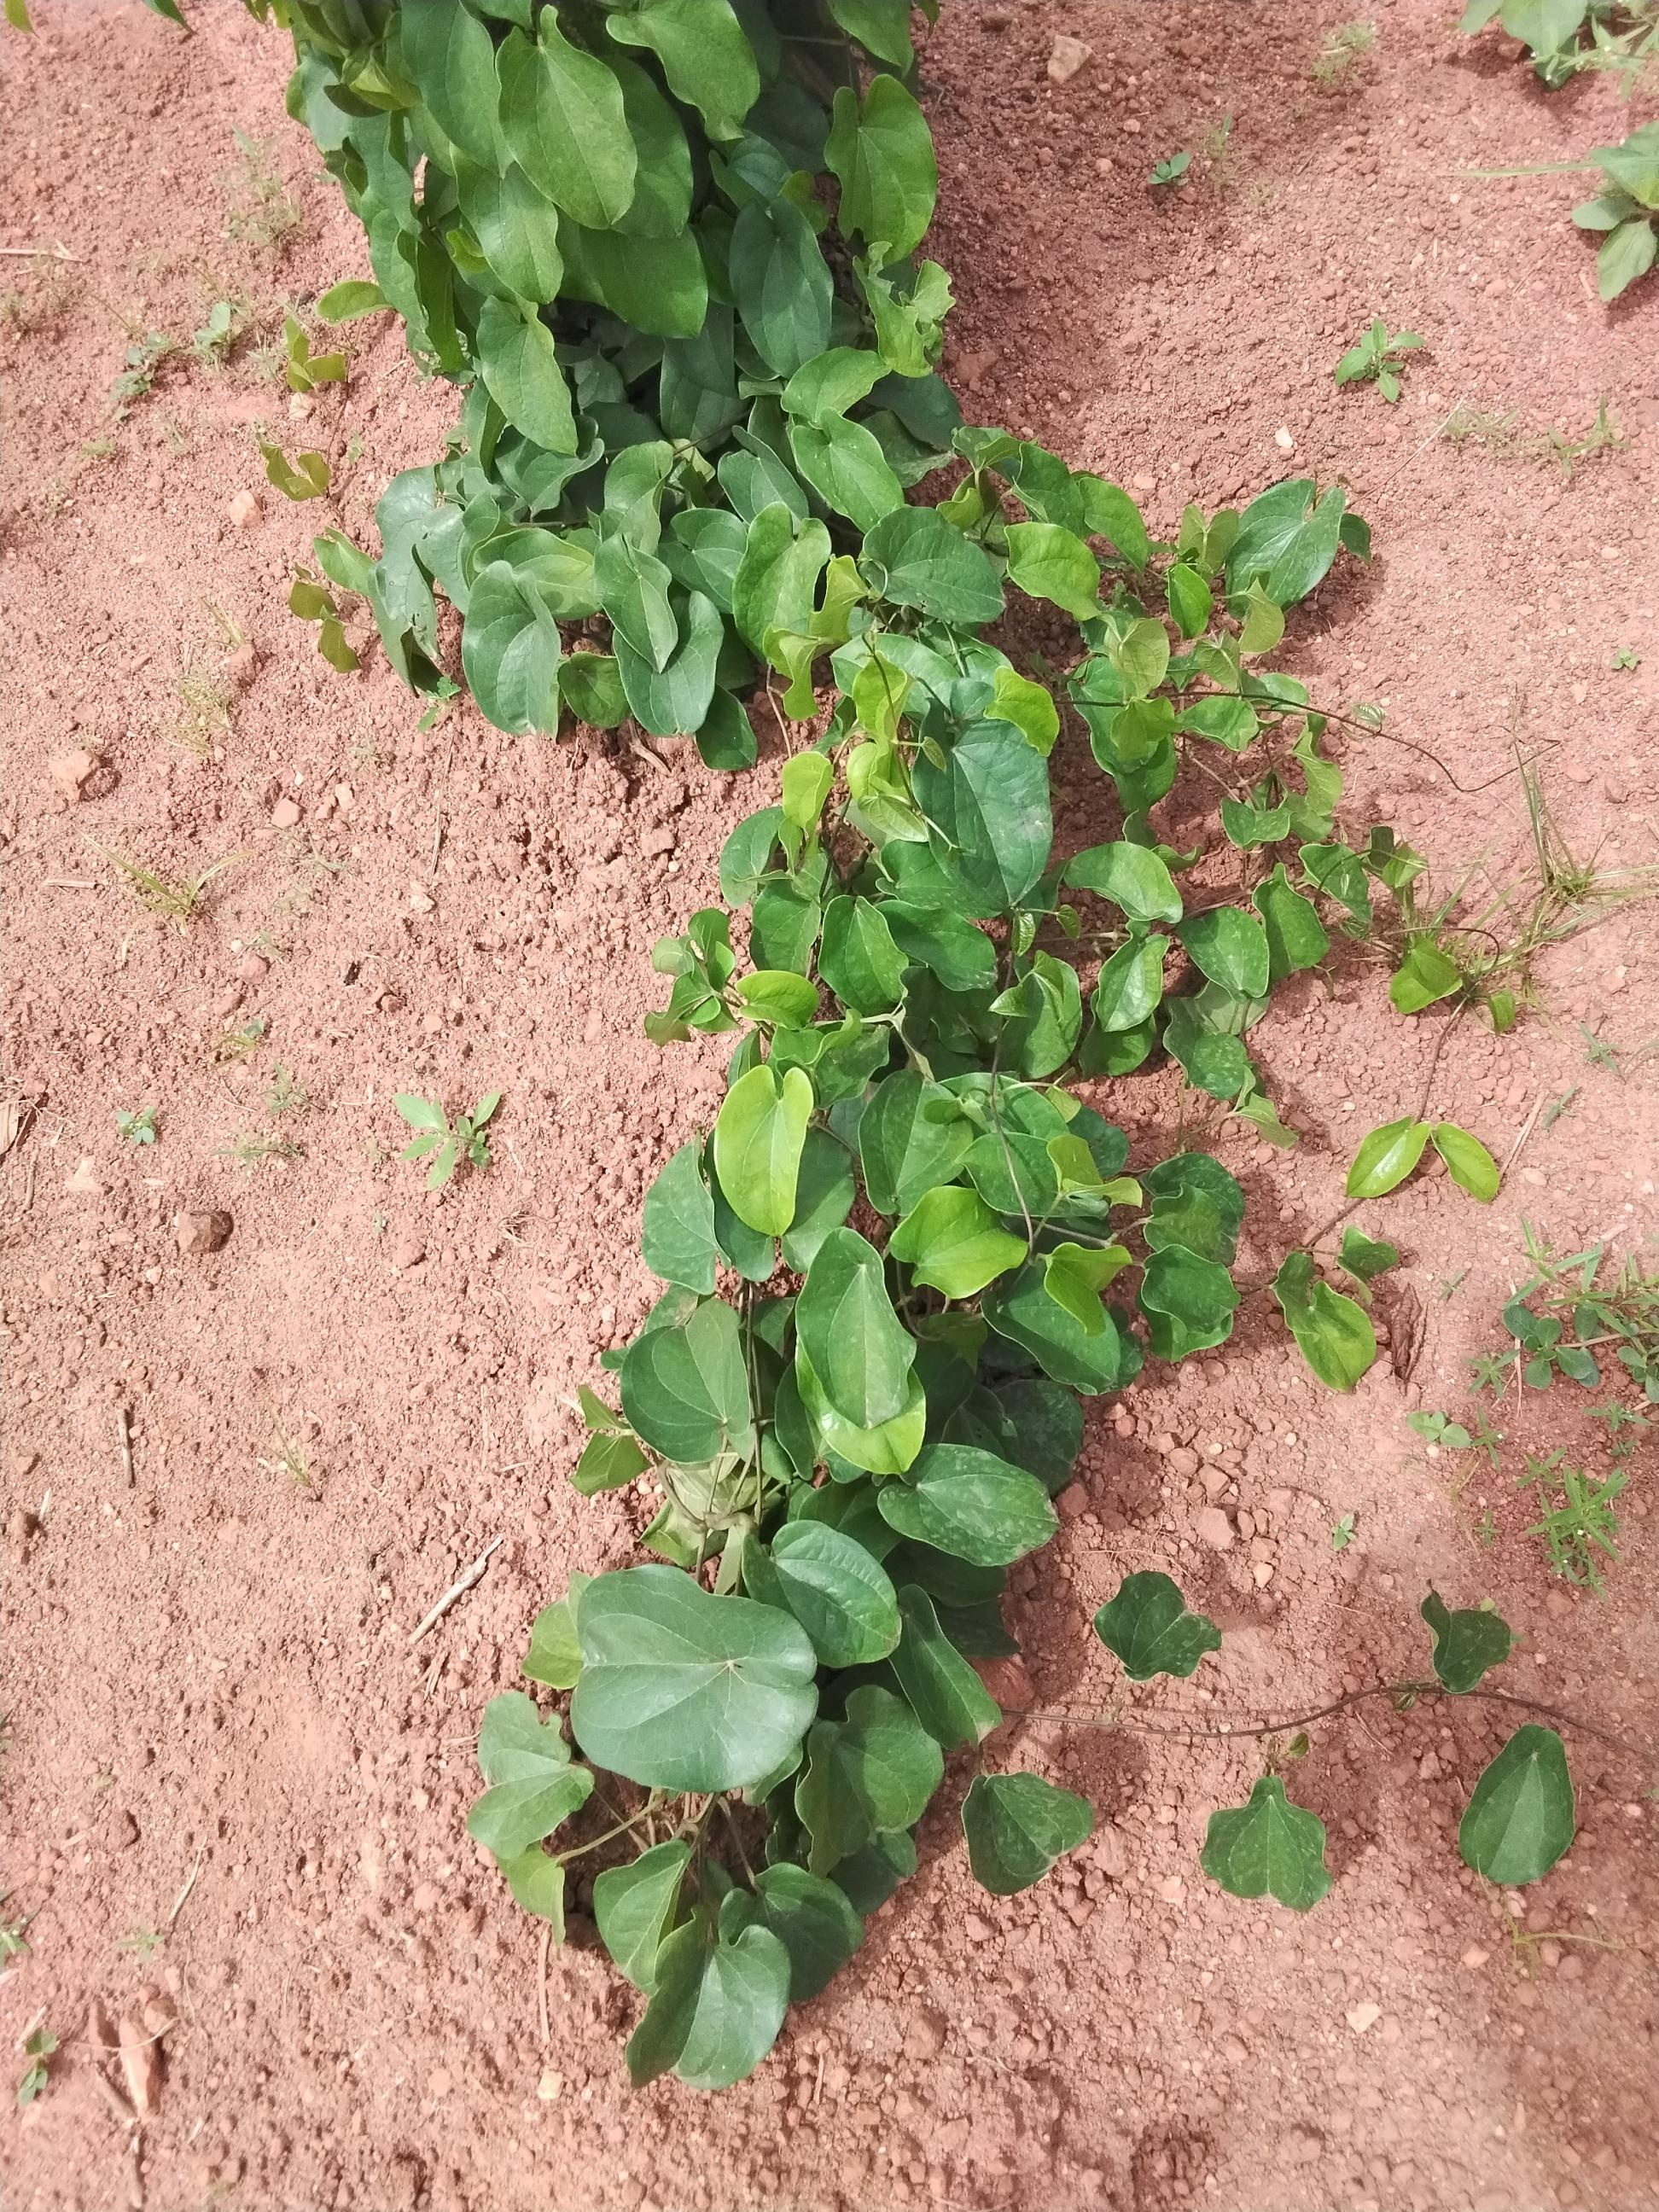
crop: yam
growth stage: vegetative
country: Nigeria
